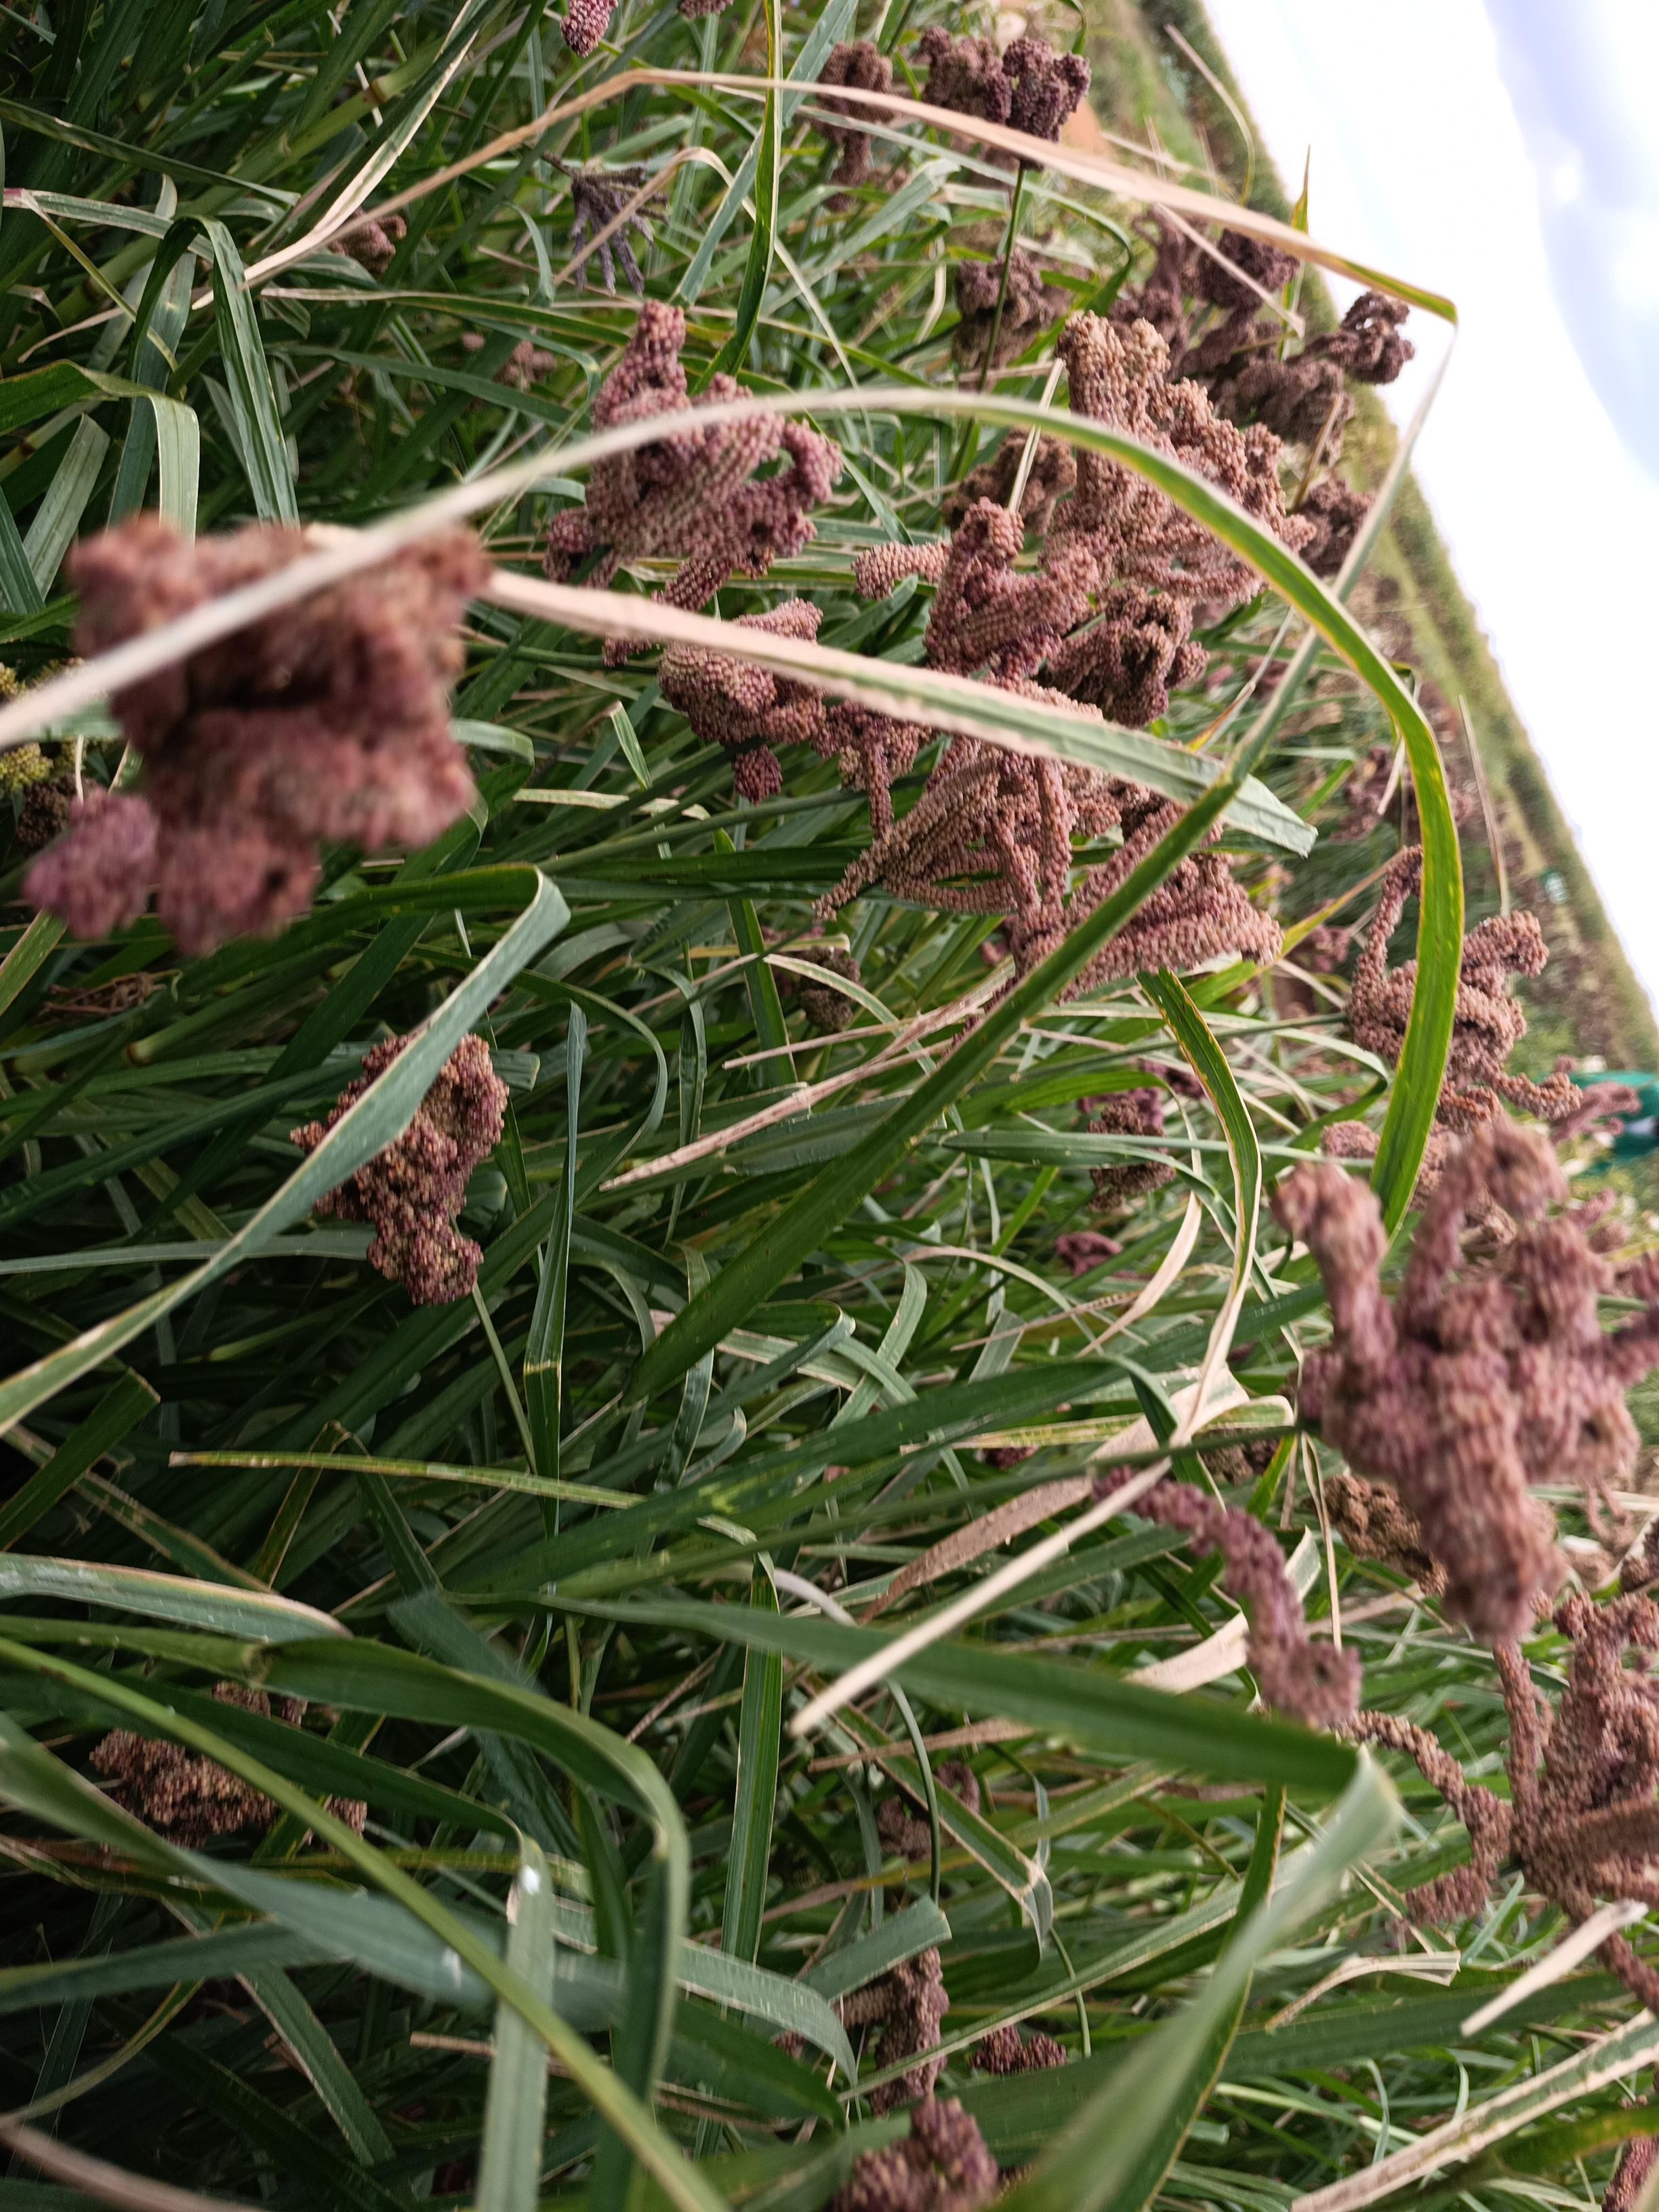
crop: finger millet
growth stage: filling grain
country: Kenya
